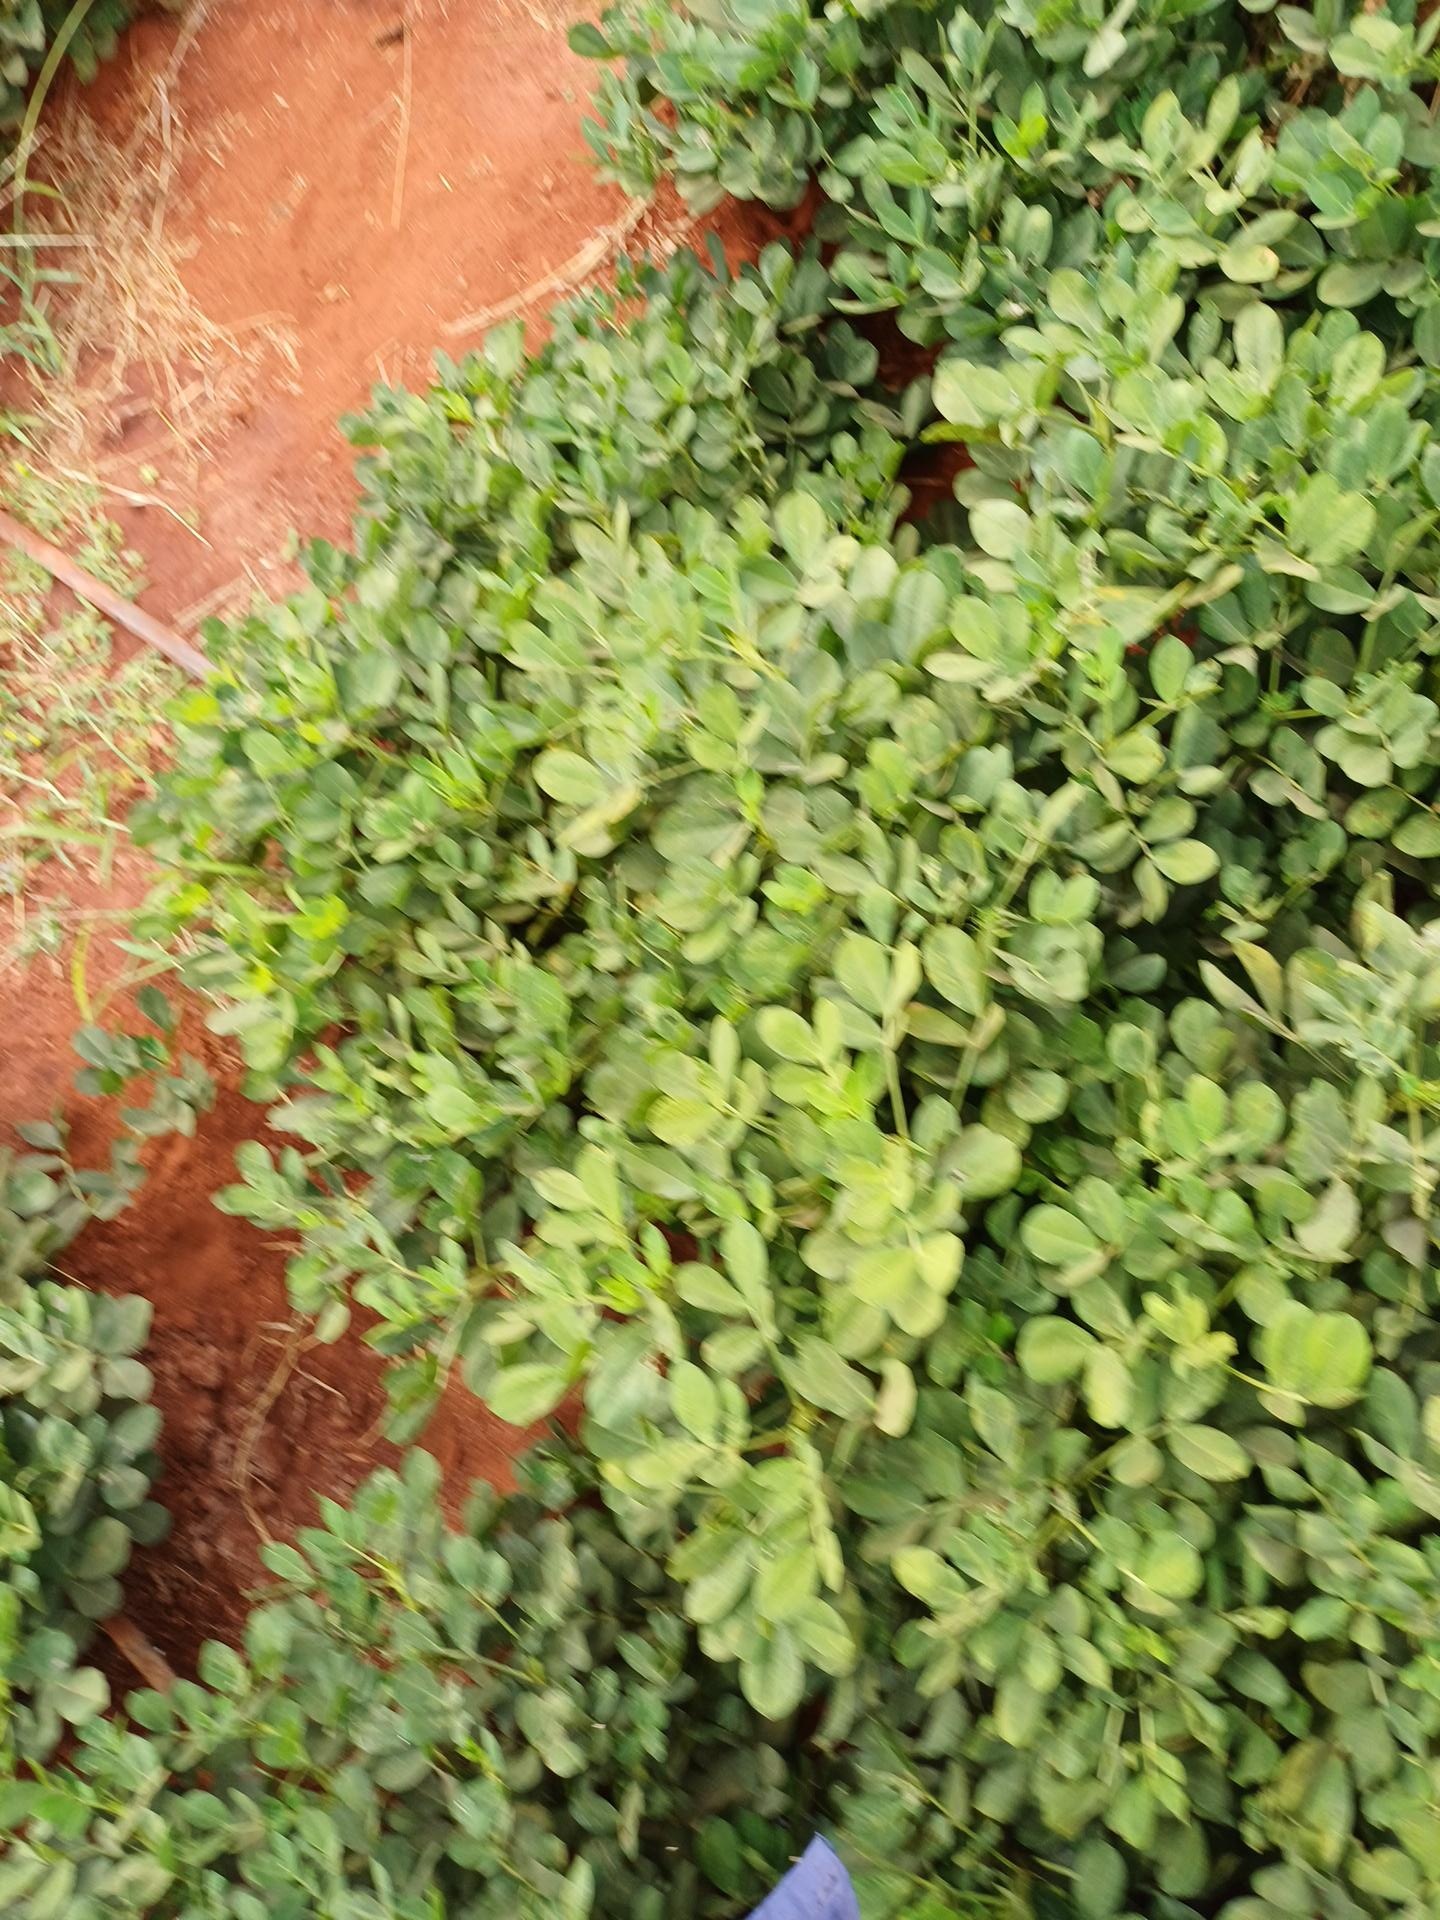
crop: groundnut
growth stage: maturity
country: Kenya
